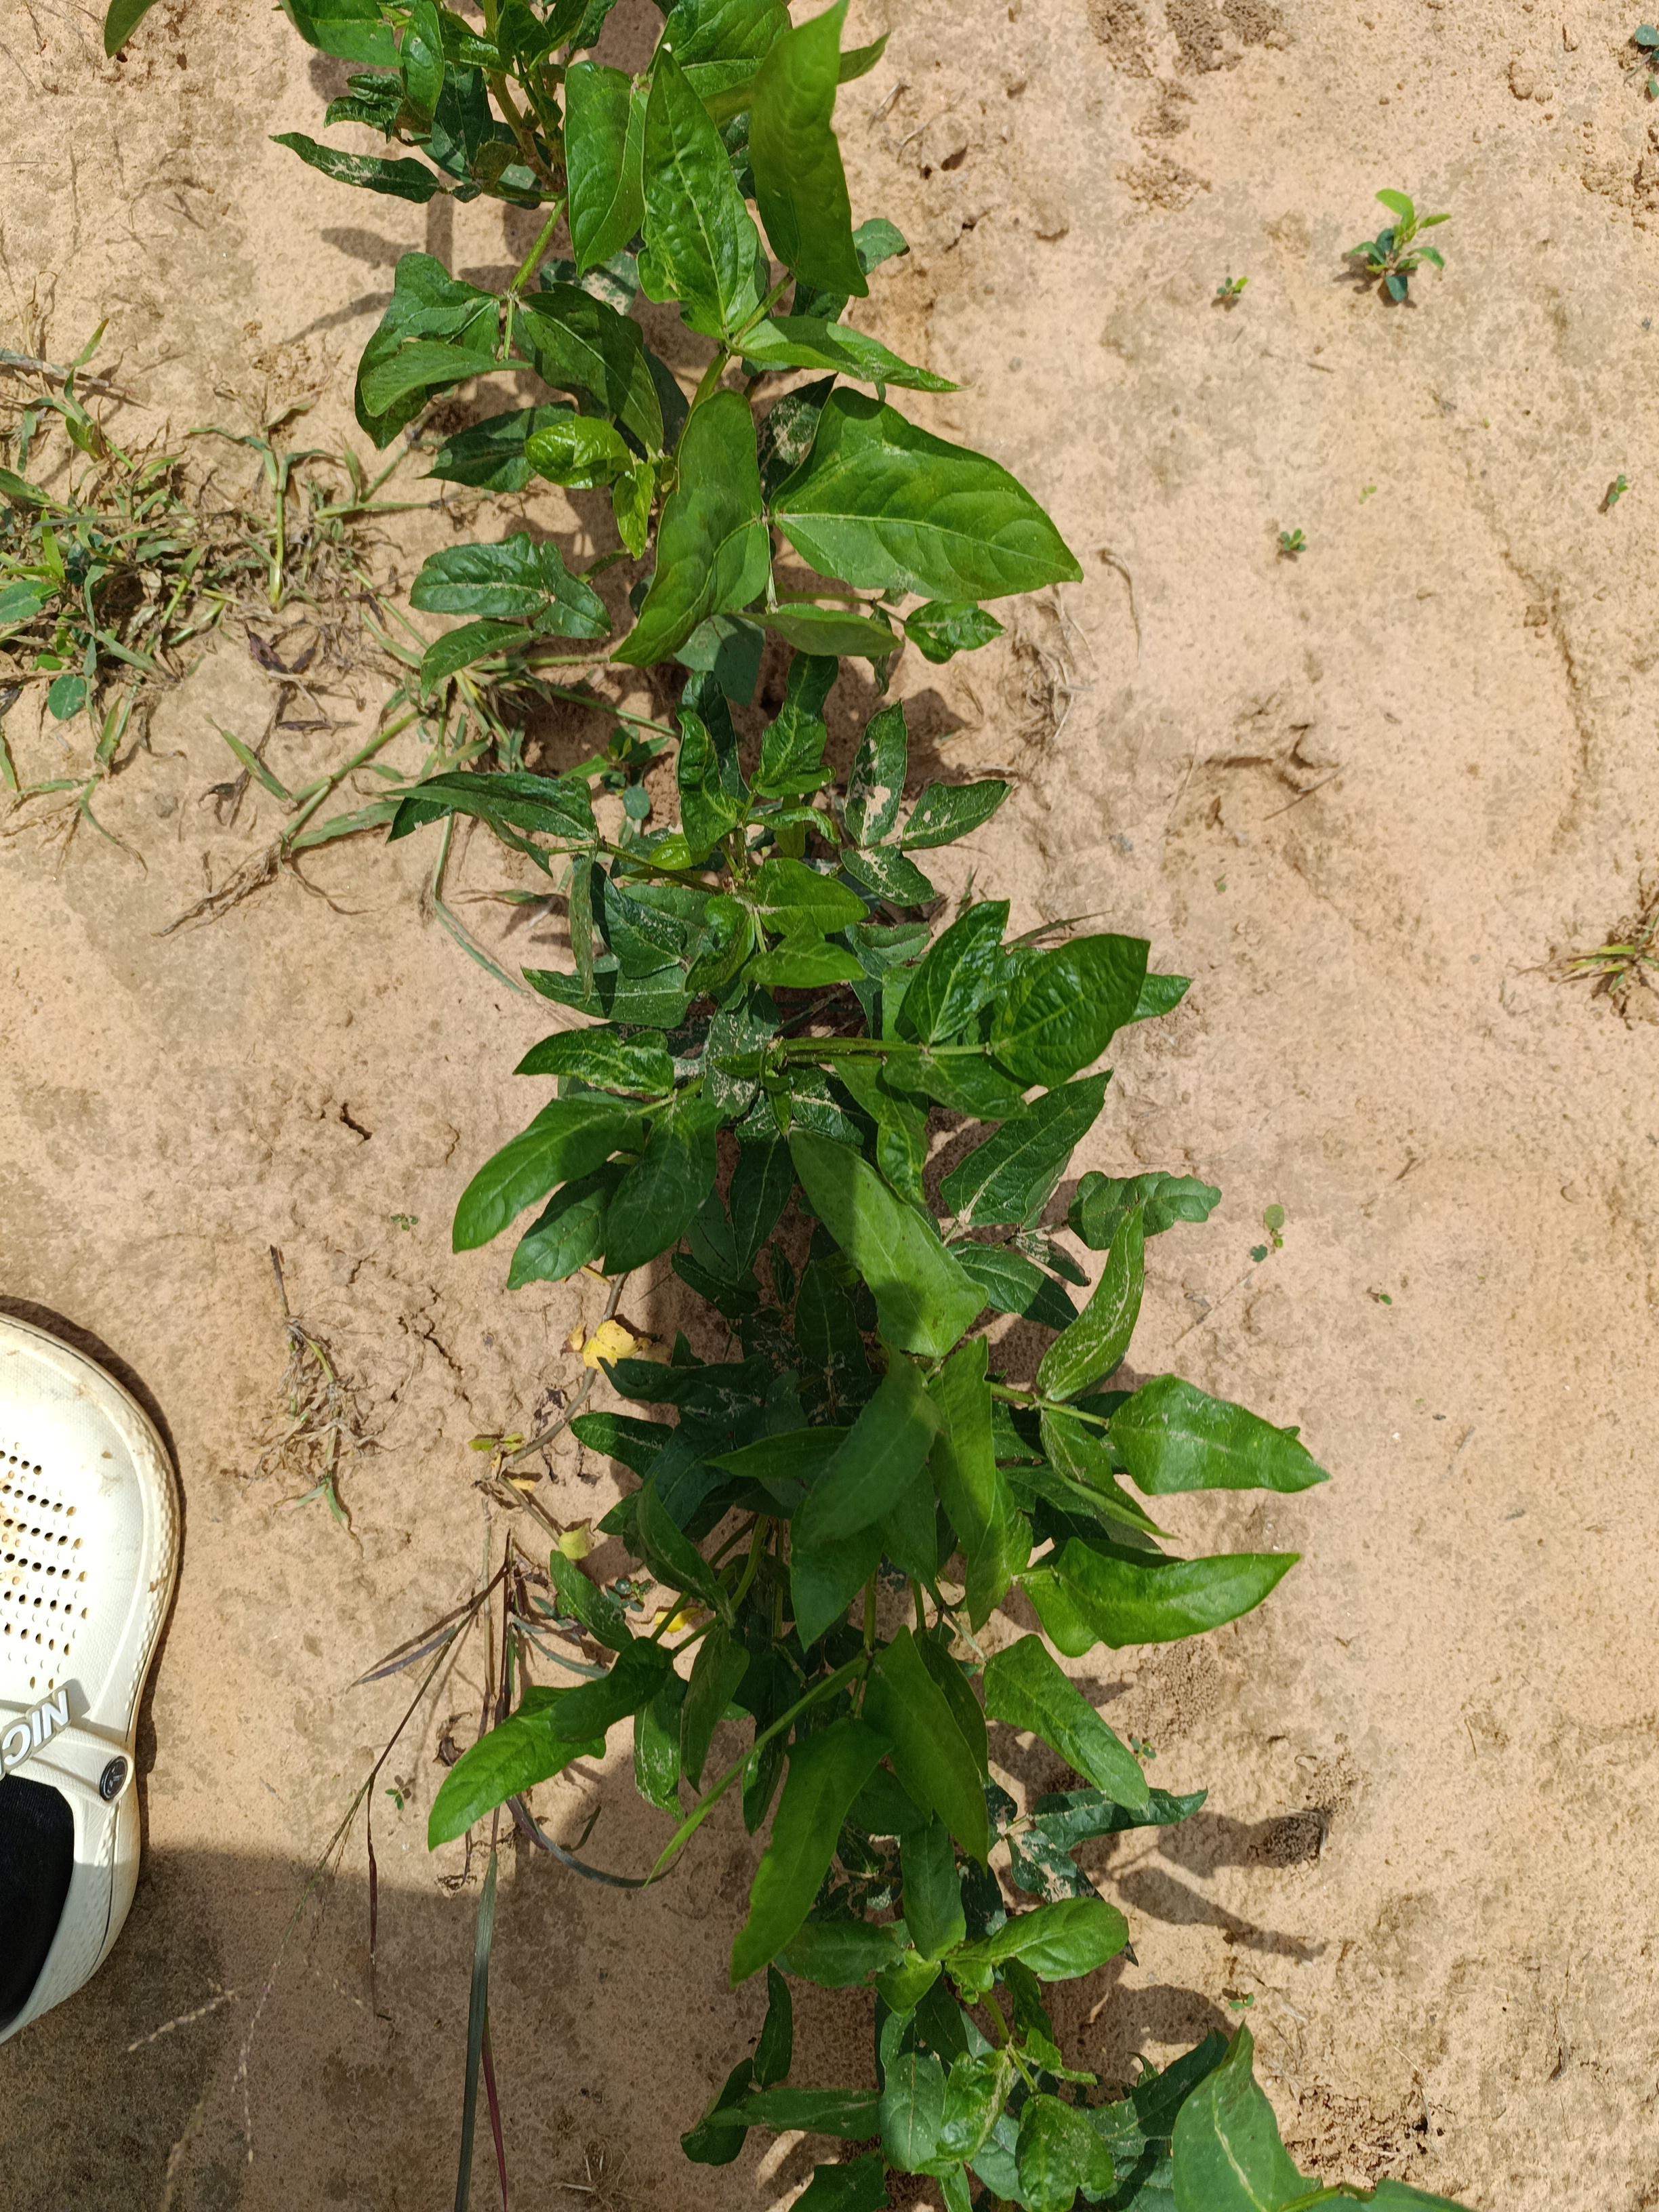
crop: cowpea
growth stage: emergence
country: Nigeria
